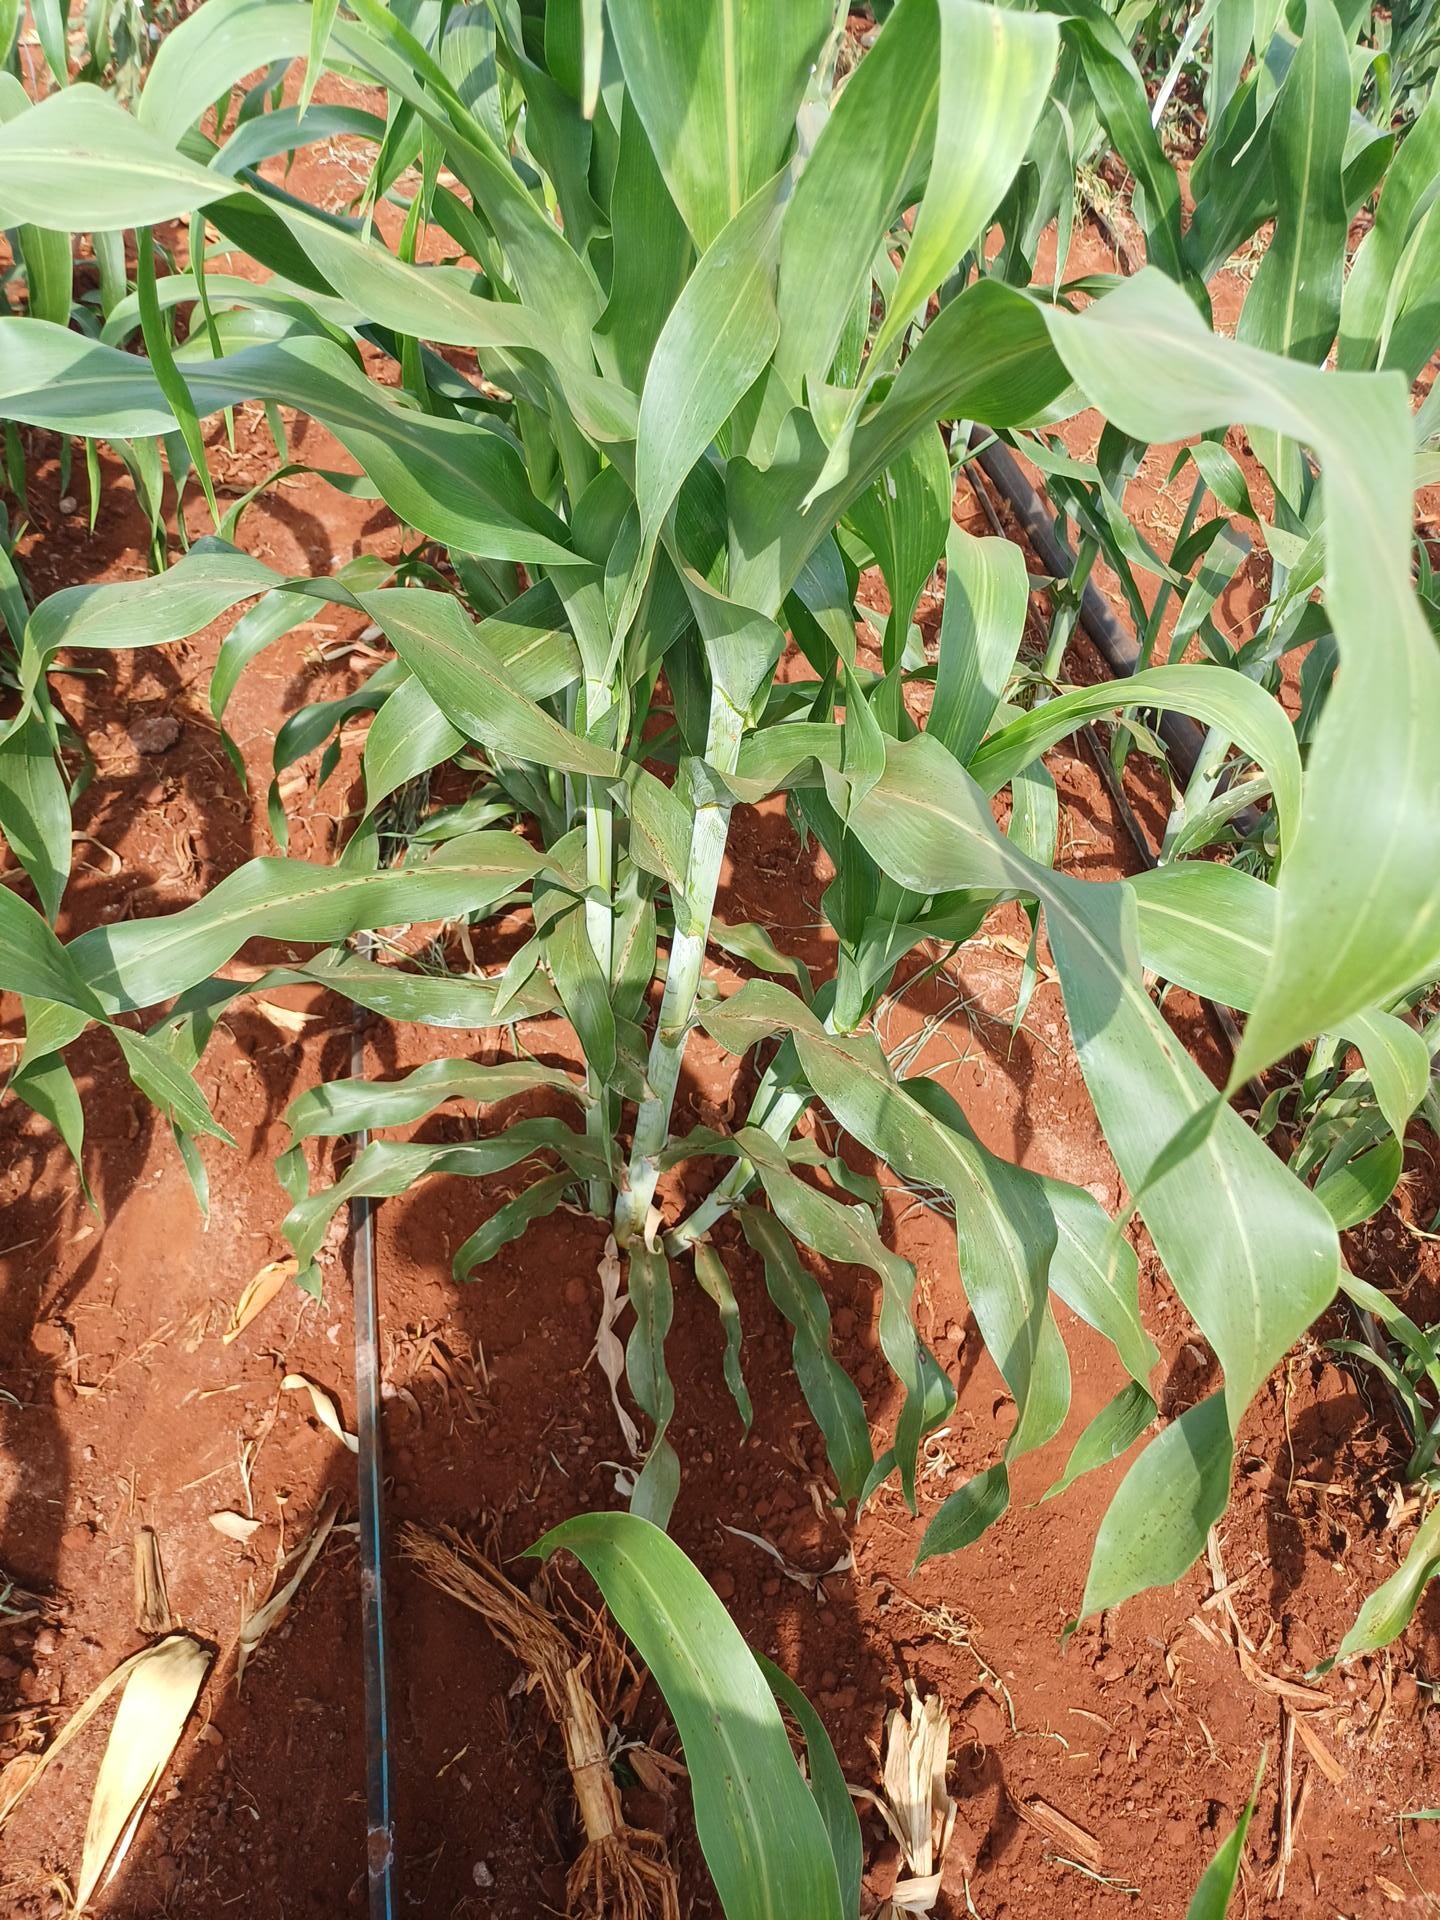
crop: sorghum
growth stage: vegetative
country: Kenya
